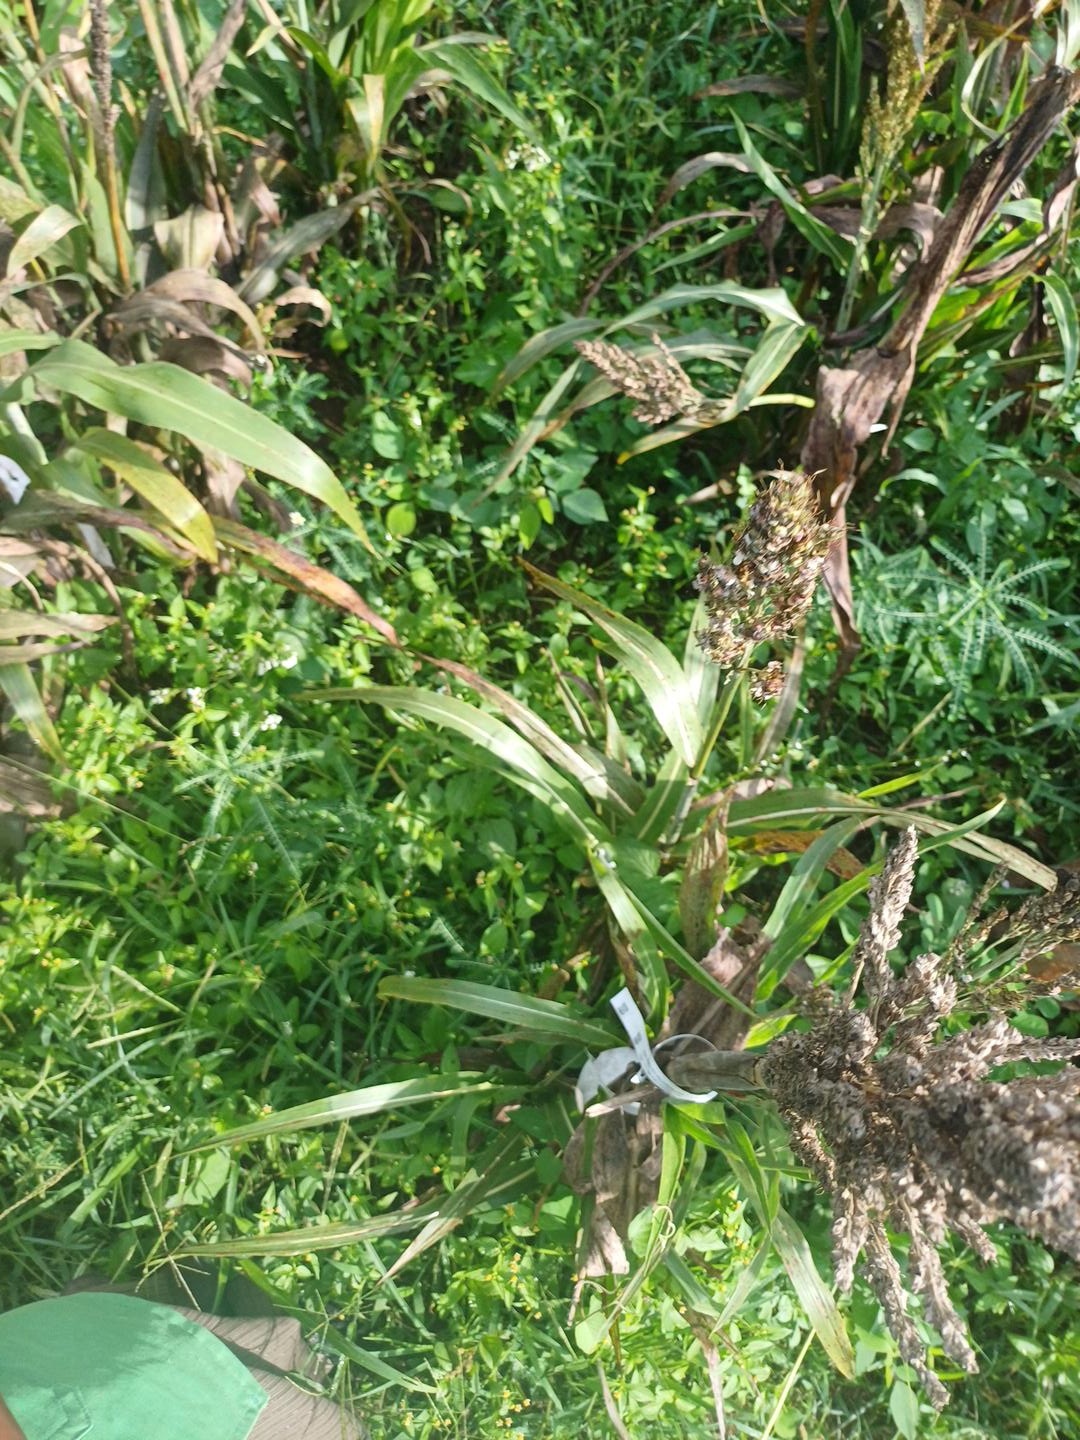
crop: sorghum
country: Kenya
